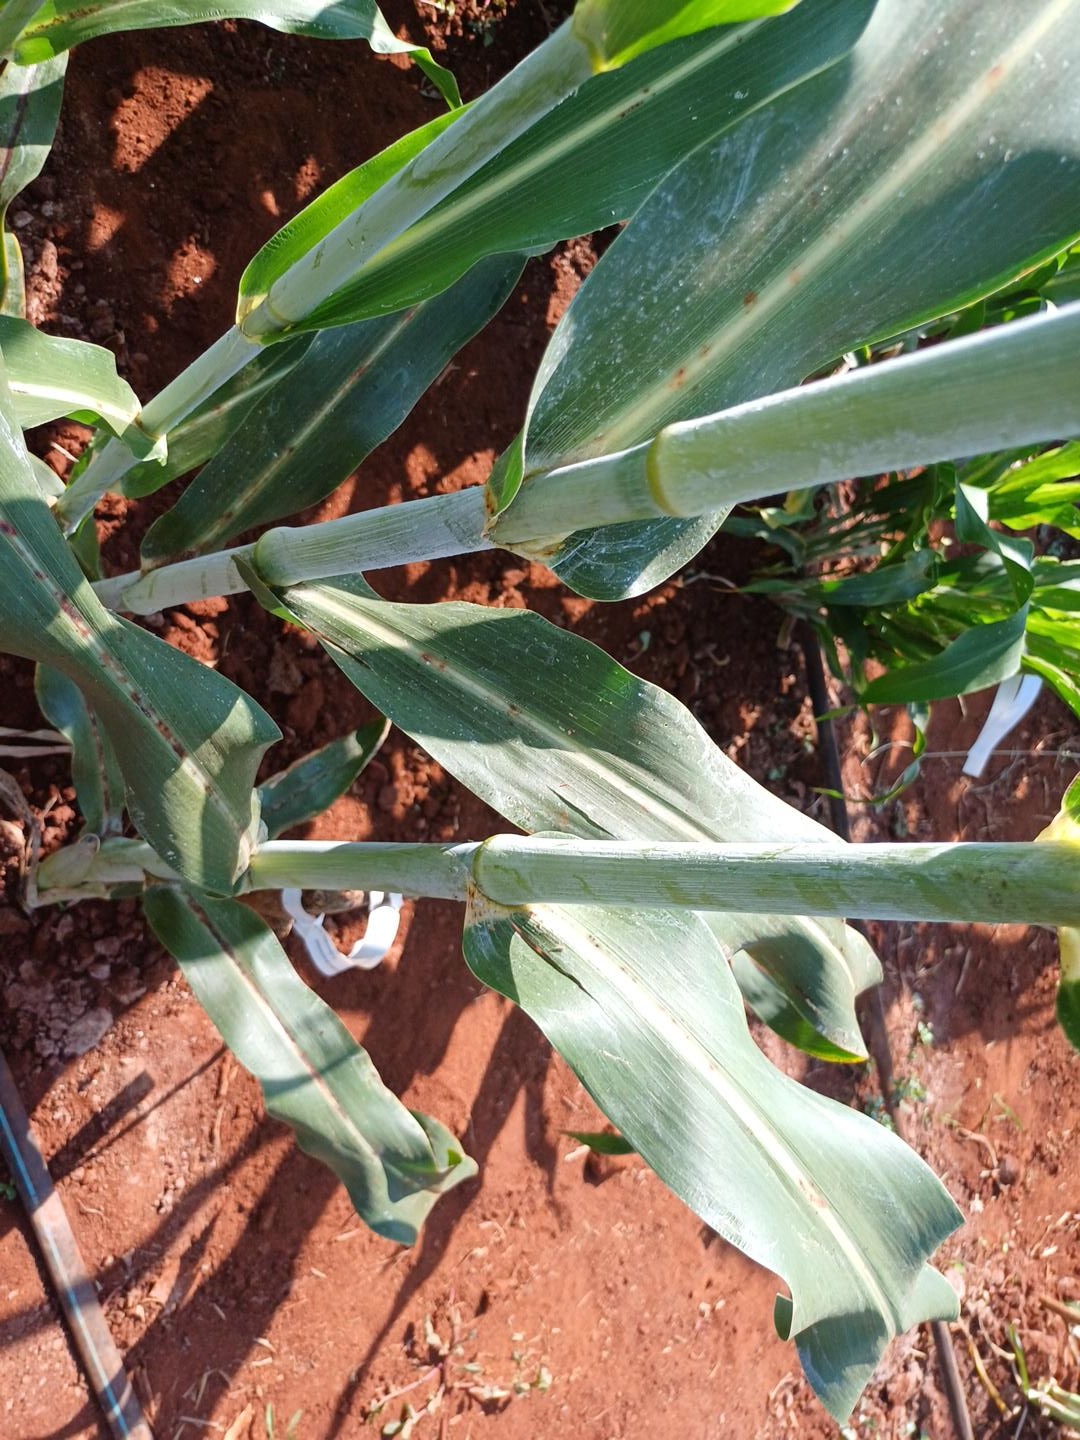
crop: sorghum
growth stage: heading tuber
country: Kenya
